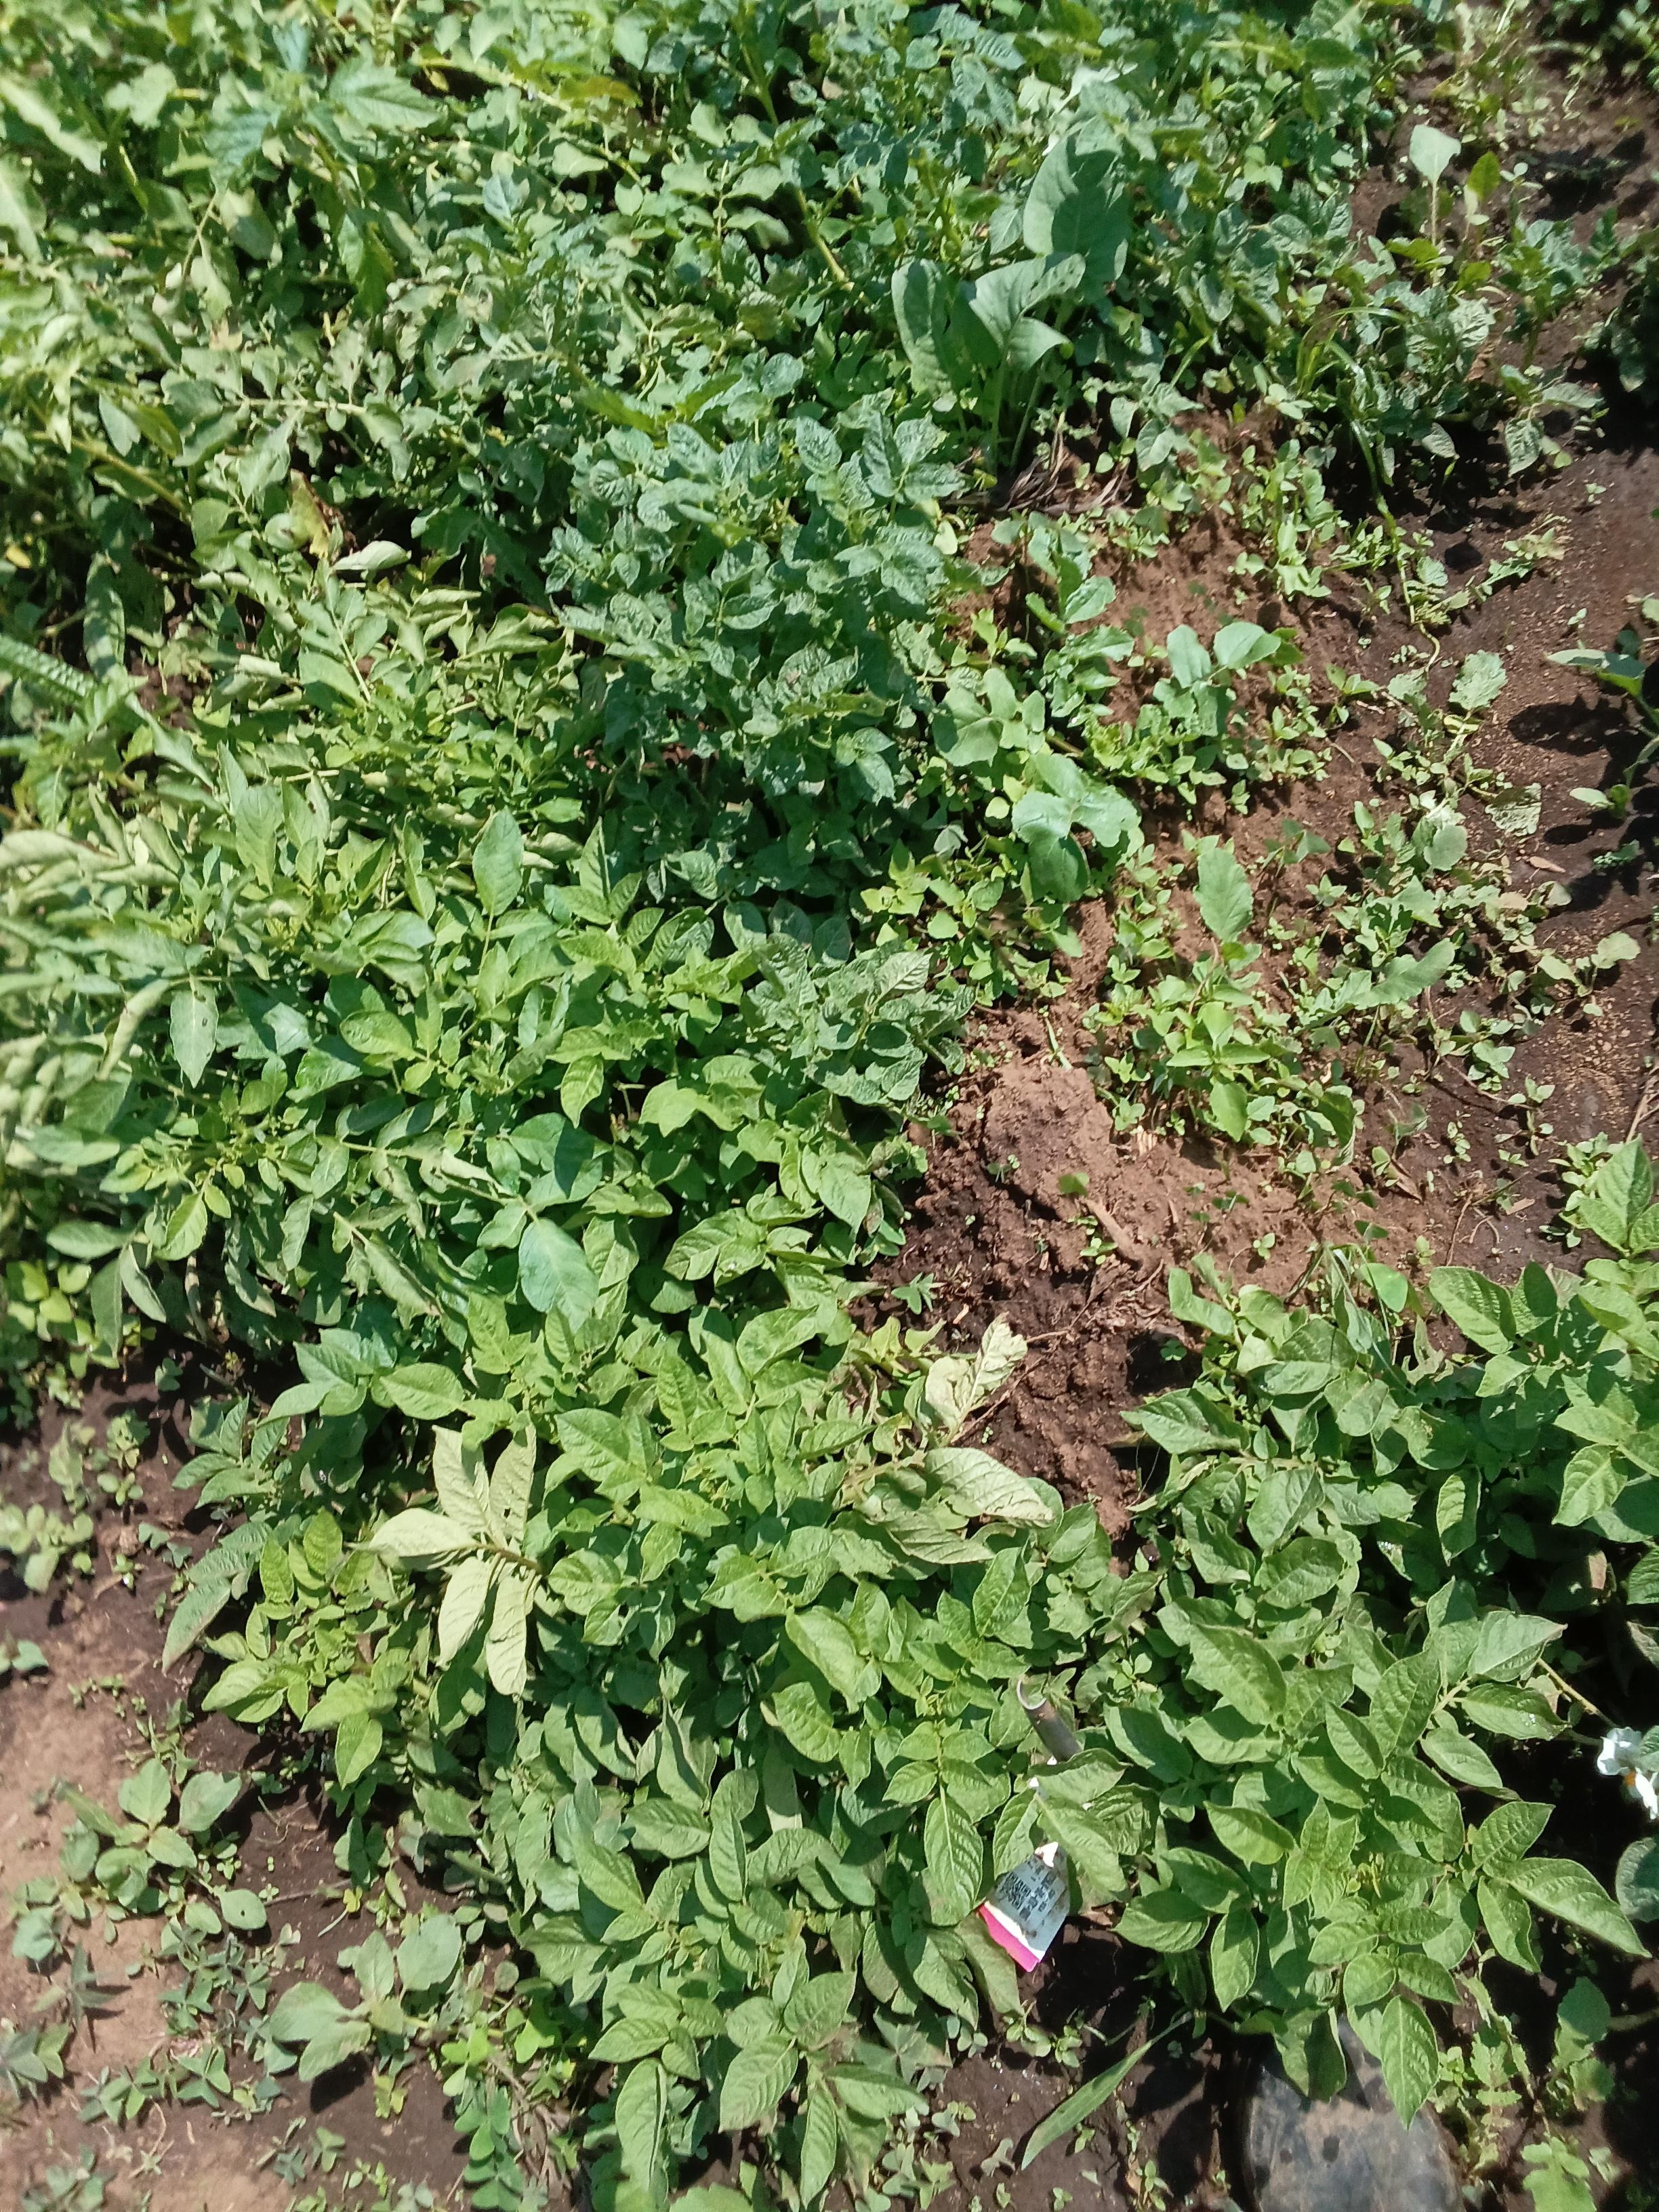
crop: potato
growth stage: flowering
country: Kenya
